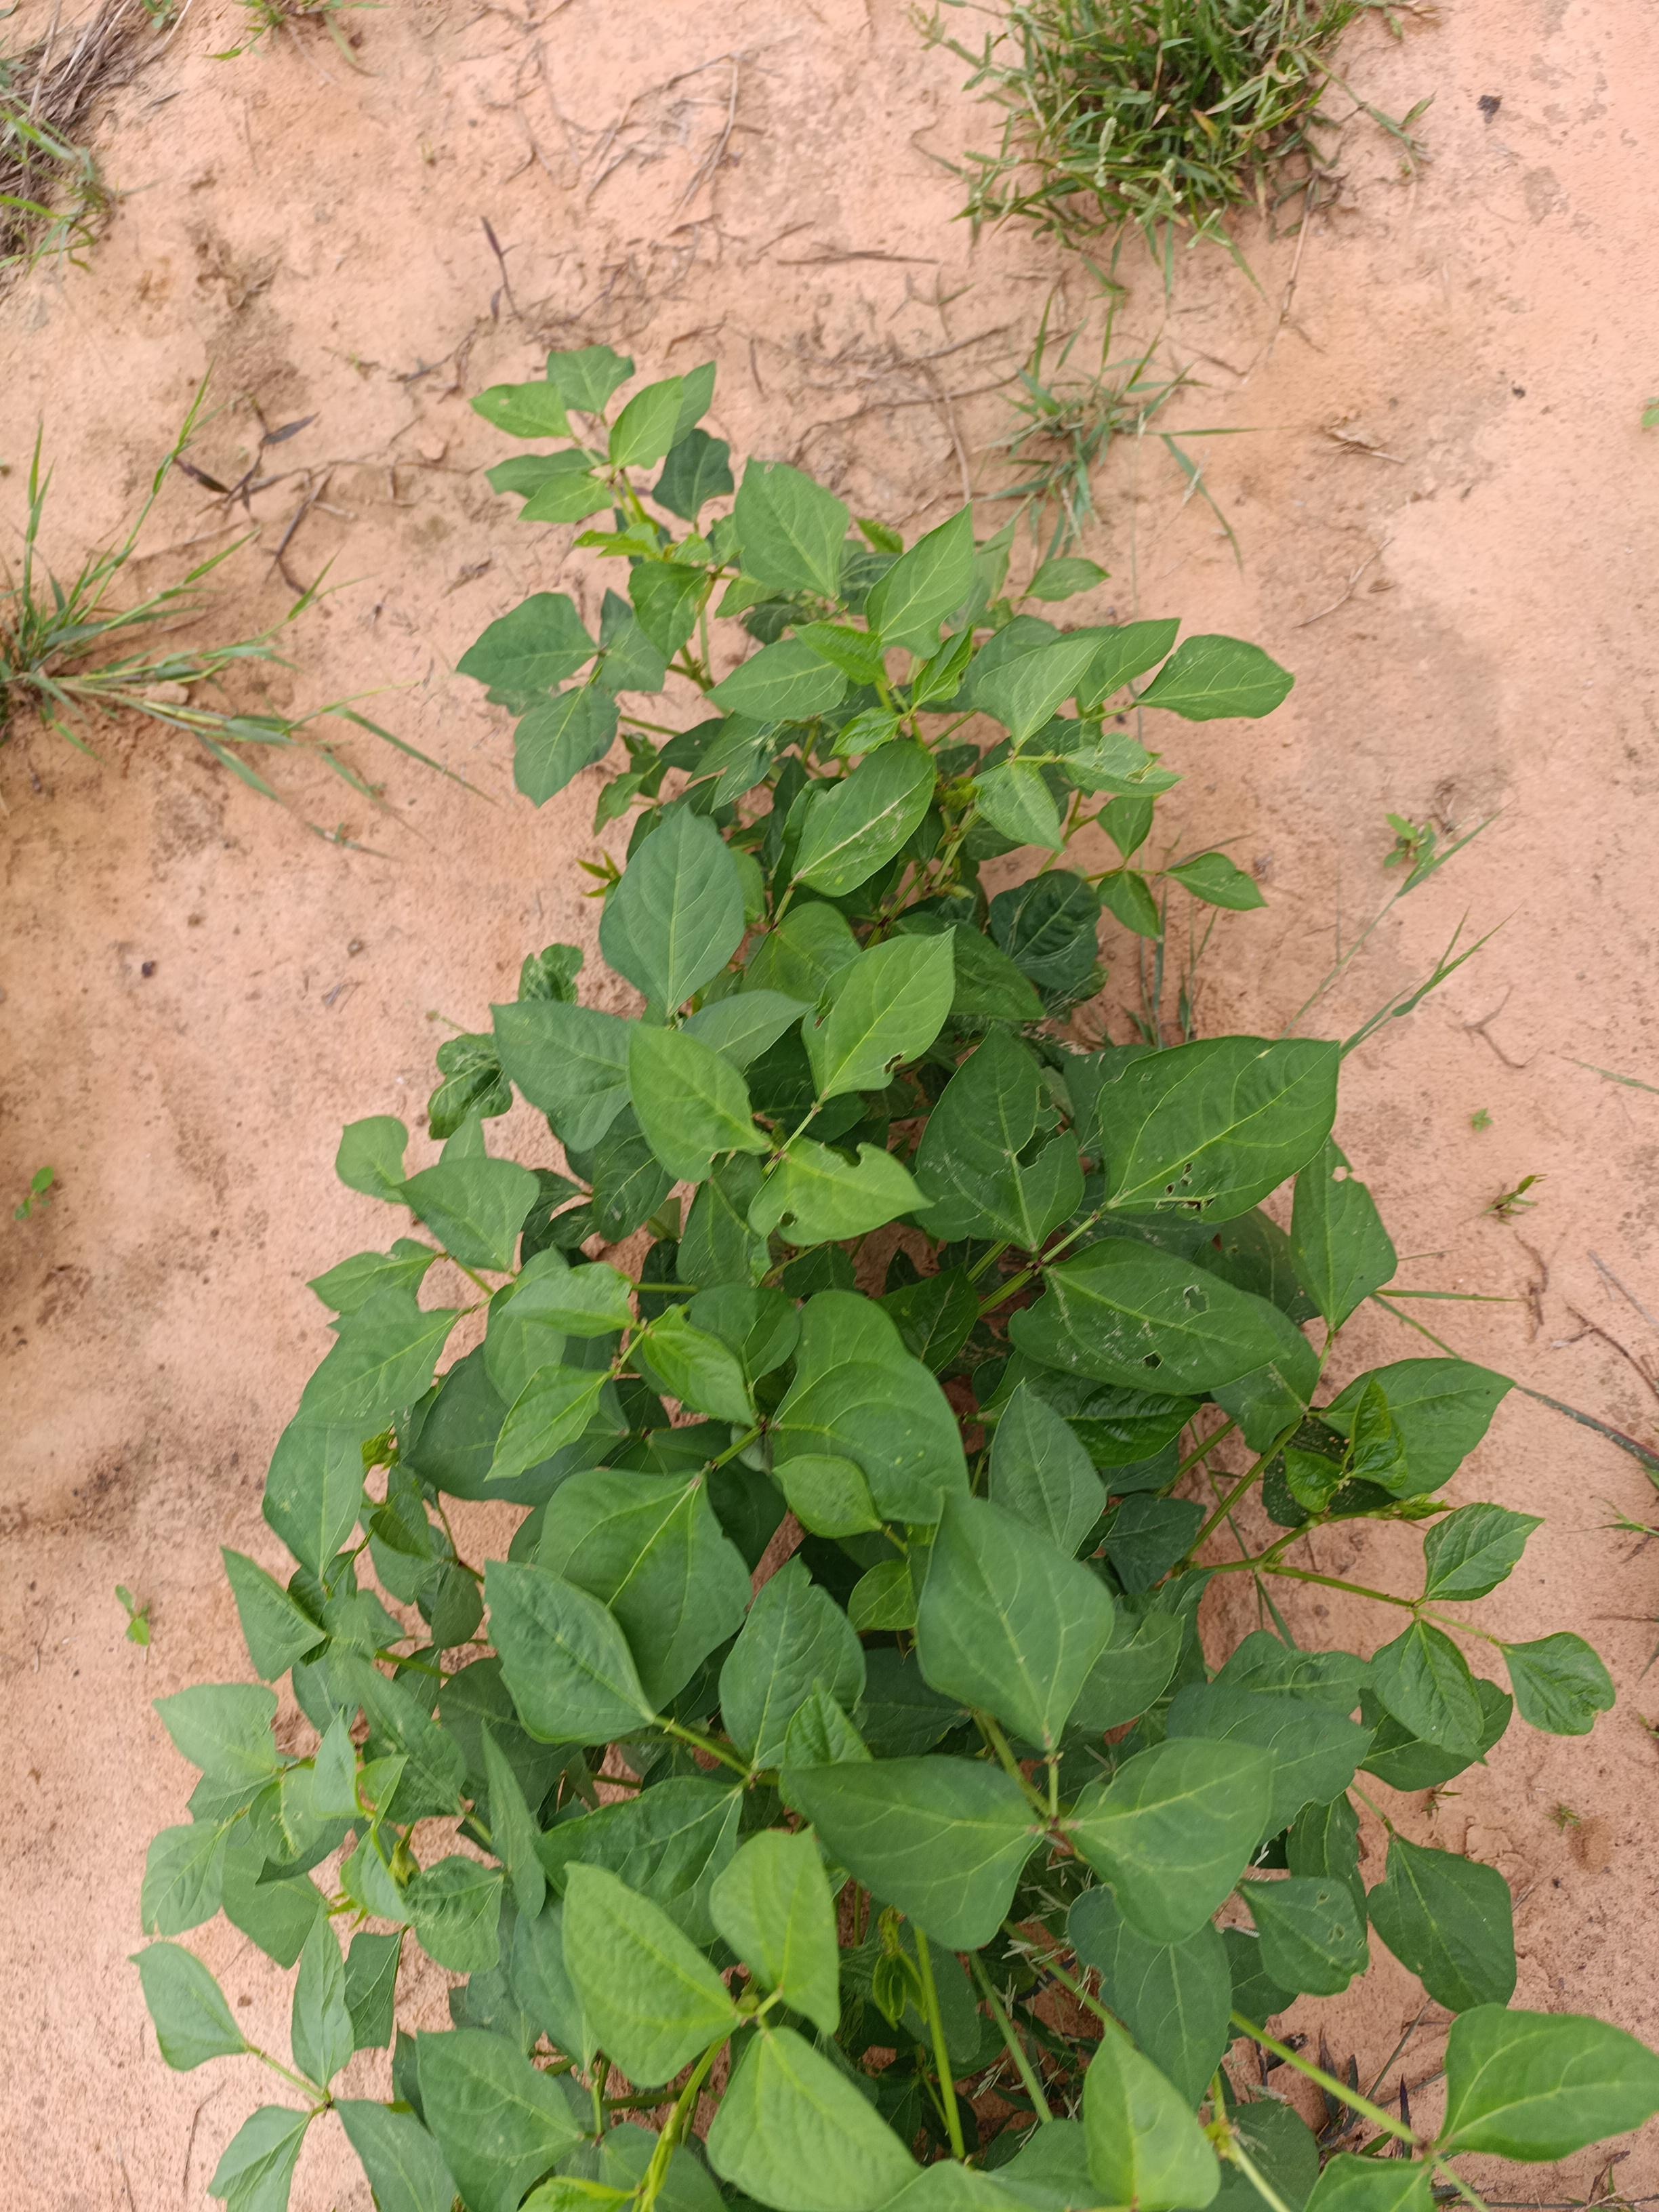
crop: cowpea
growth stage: emergence
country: Nigeria
